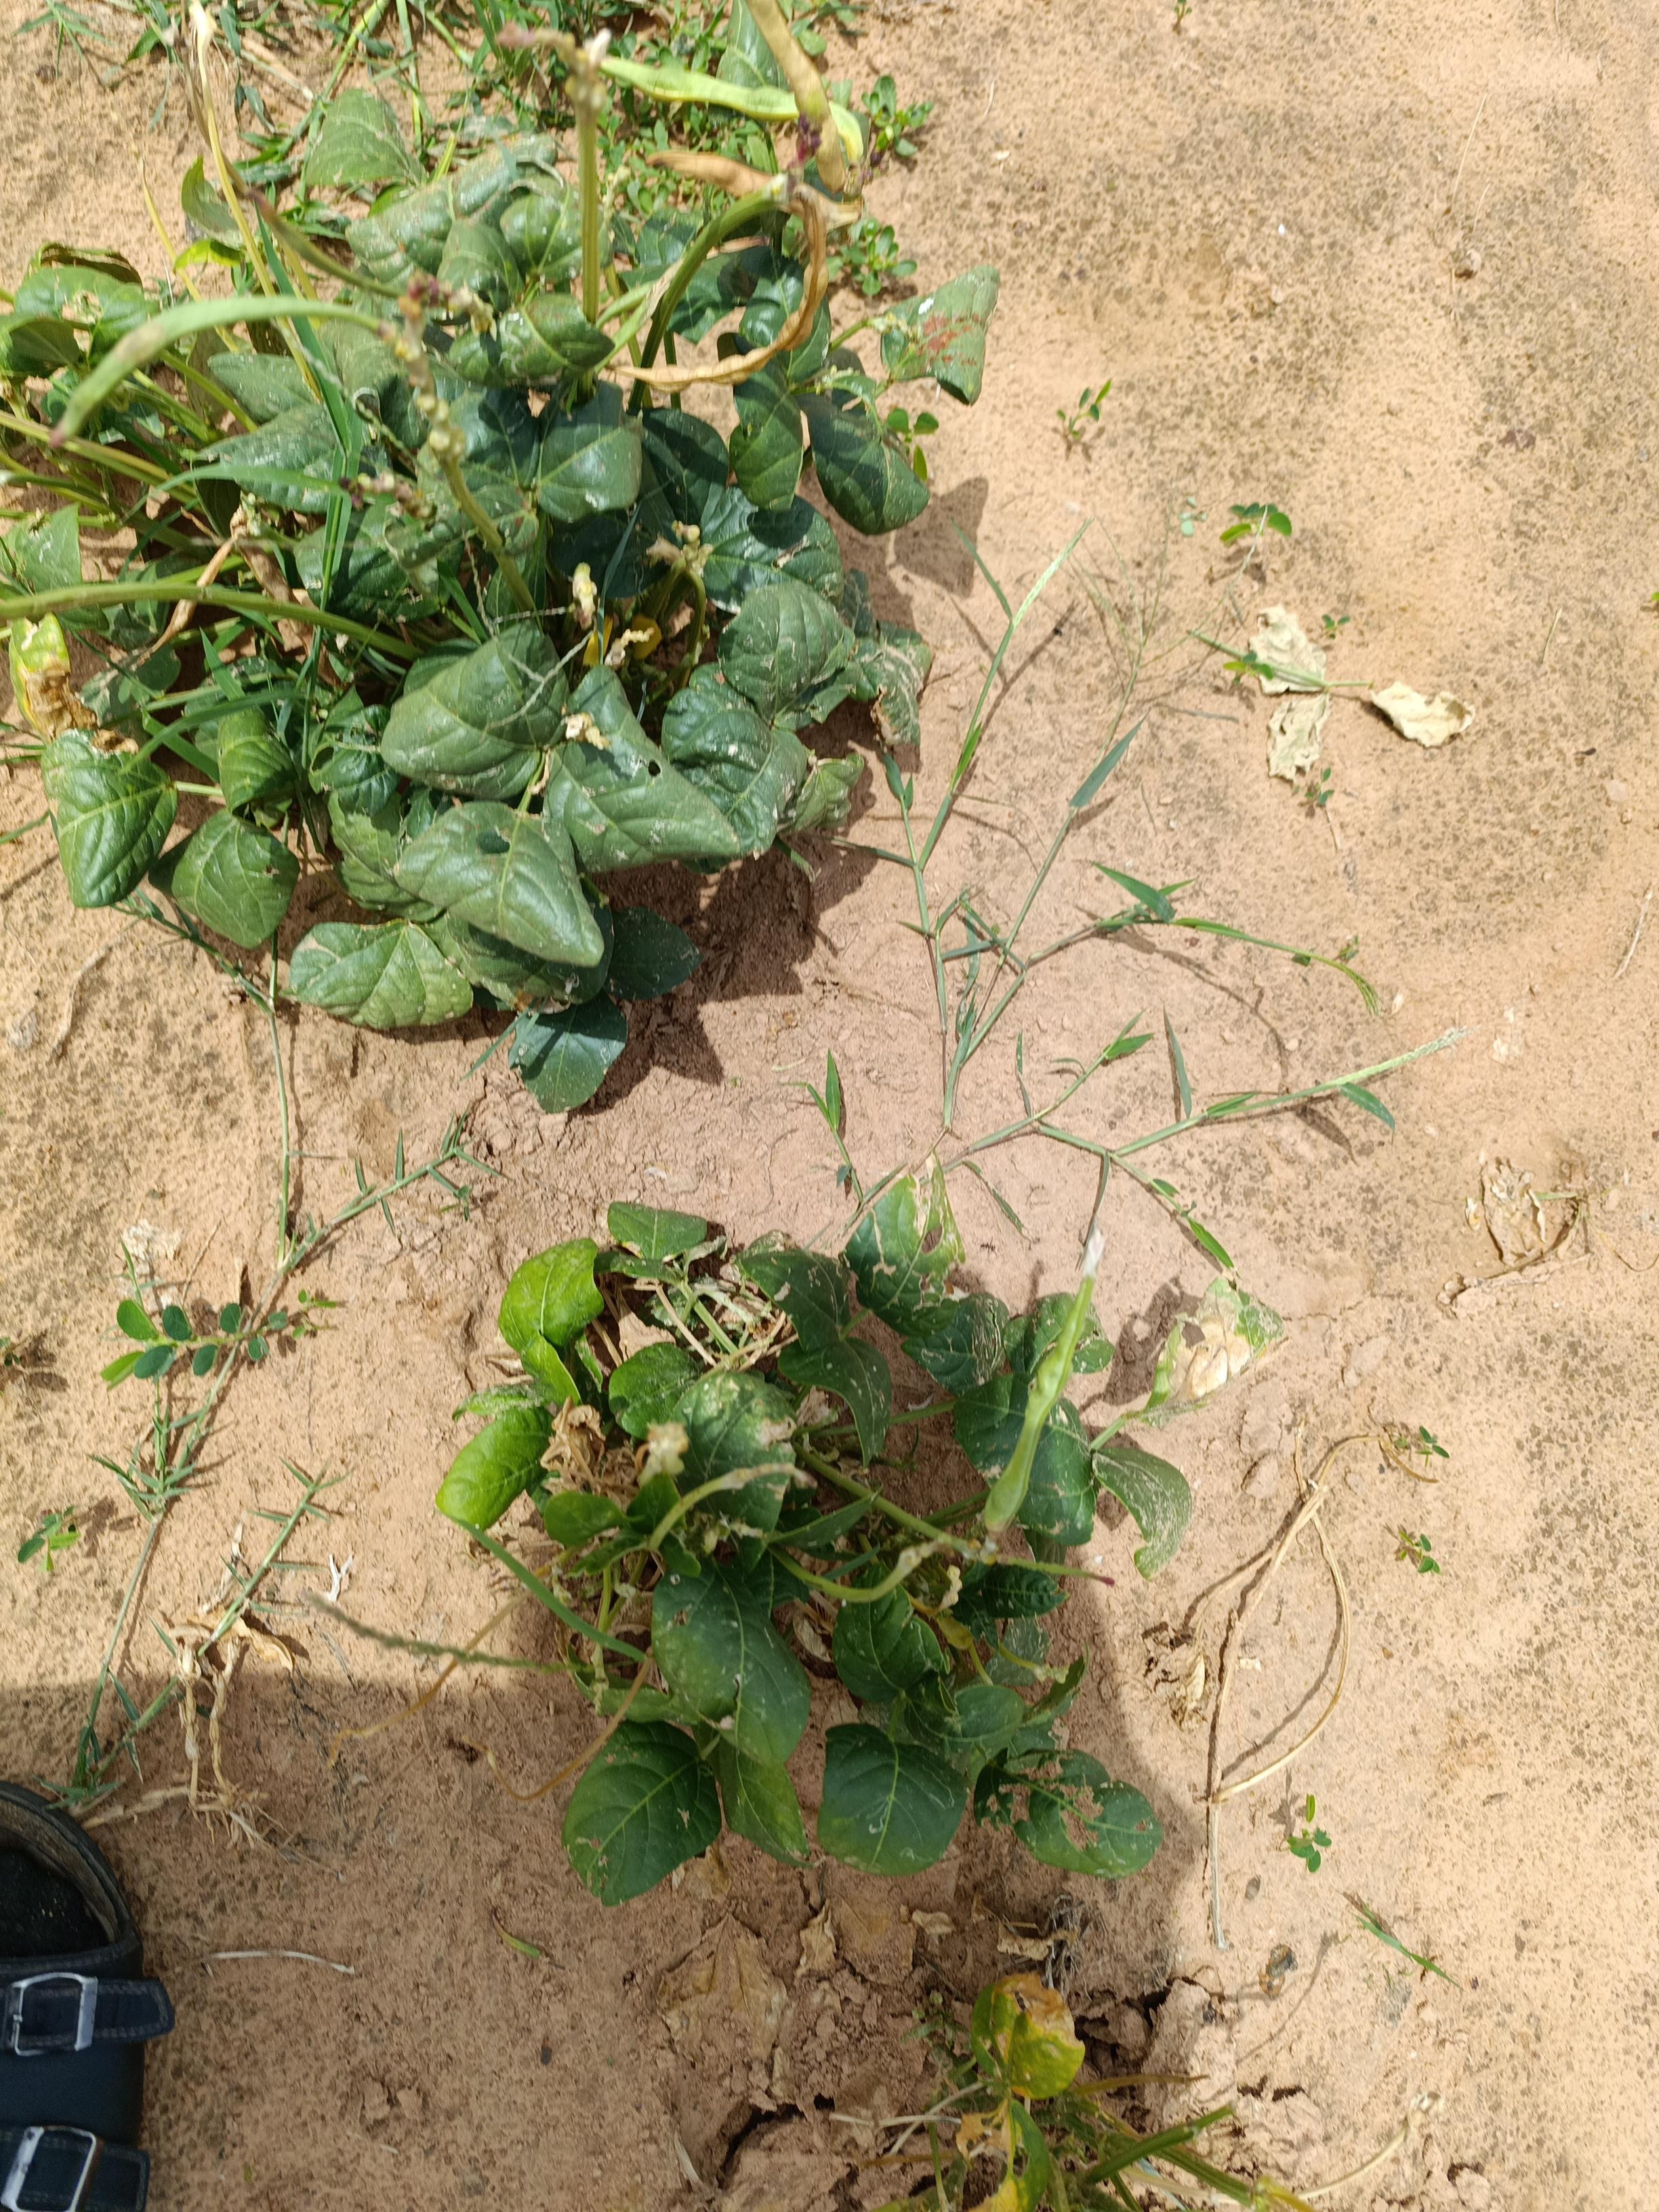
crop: cowpea
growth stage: harvest maturity
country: Nigeria
